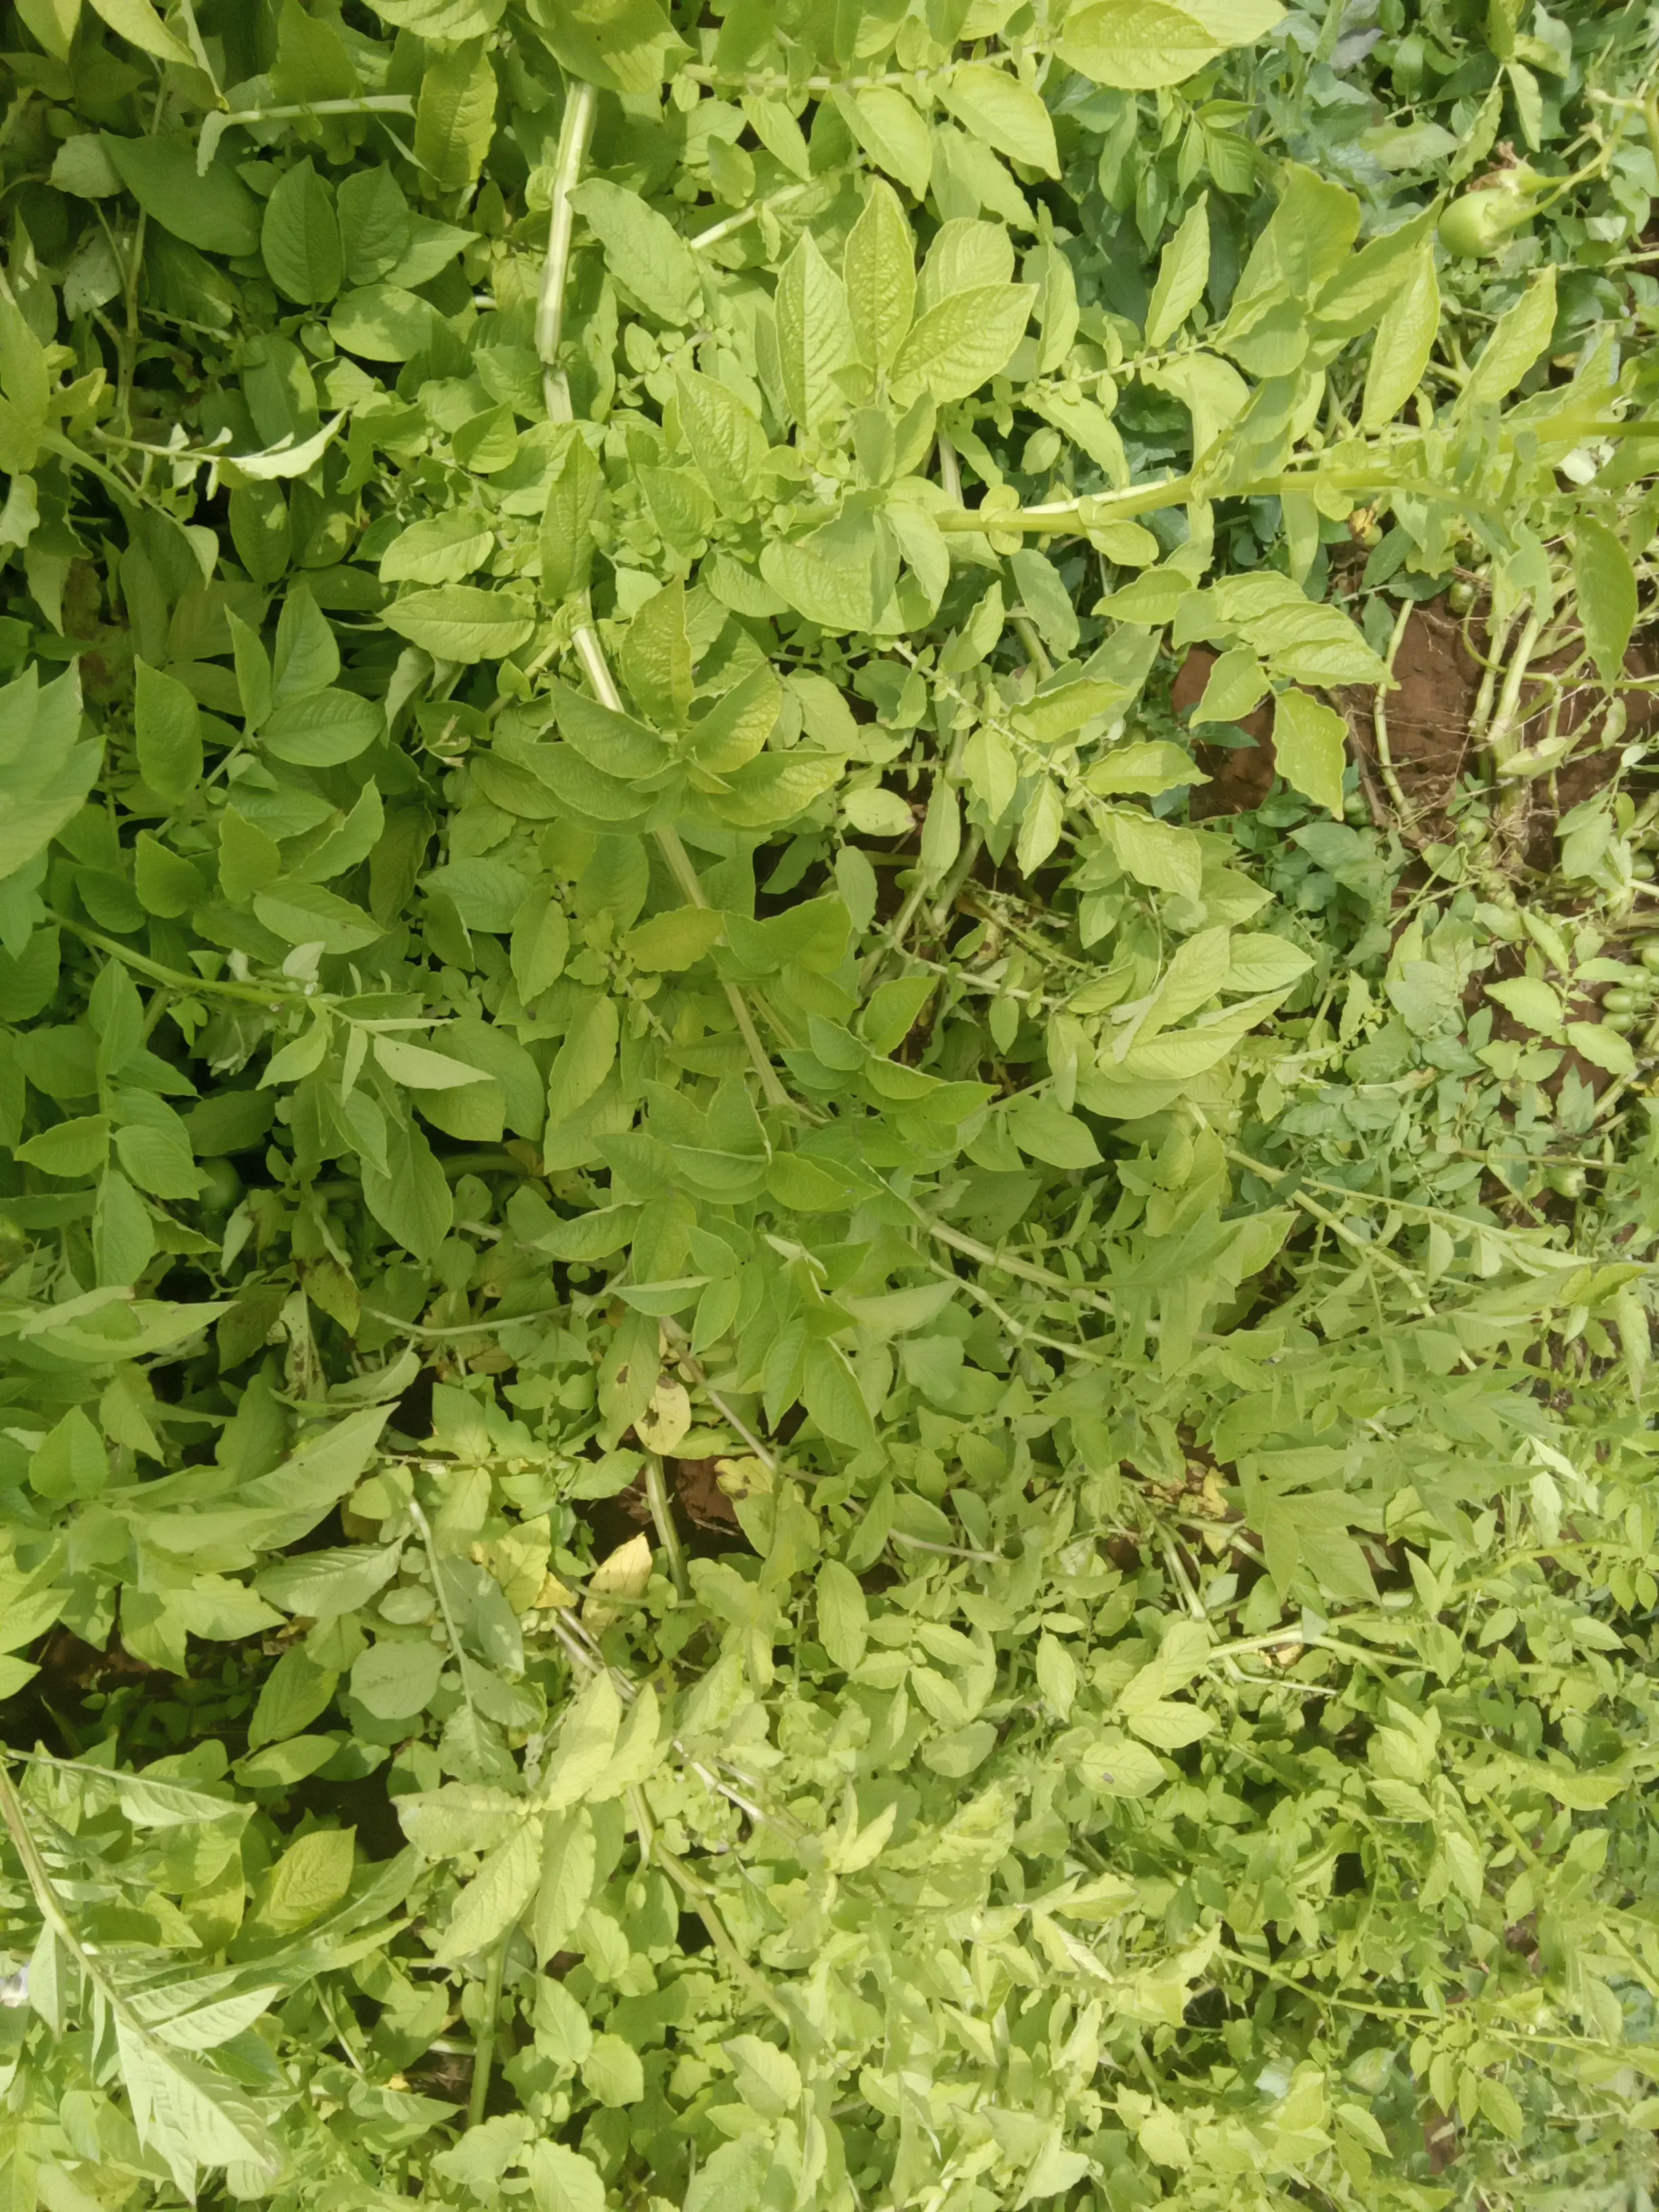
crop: potato
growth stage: harvest maturity
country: Kenya
